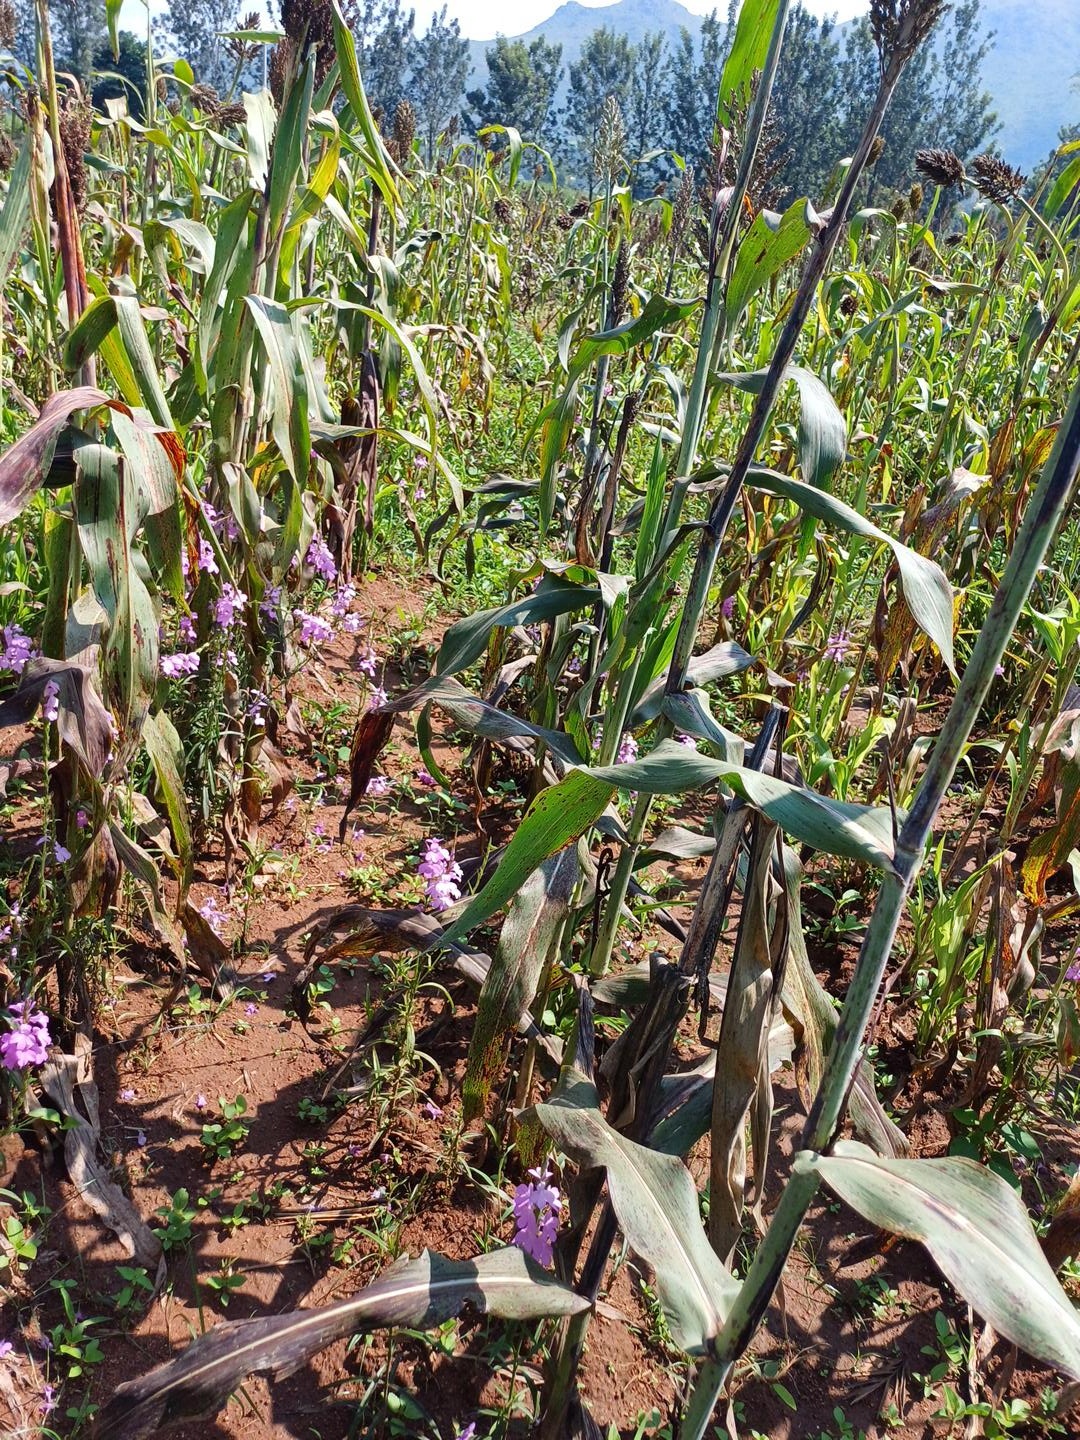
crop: sorghum
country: Kenya
